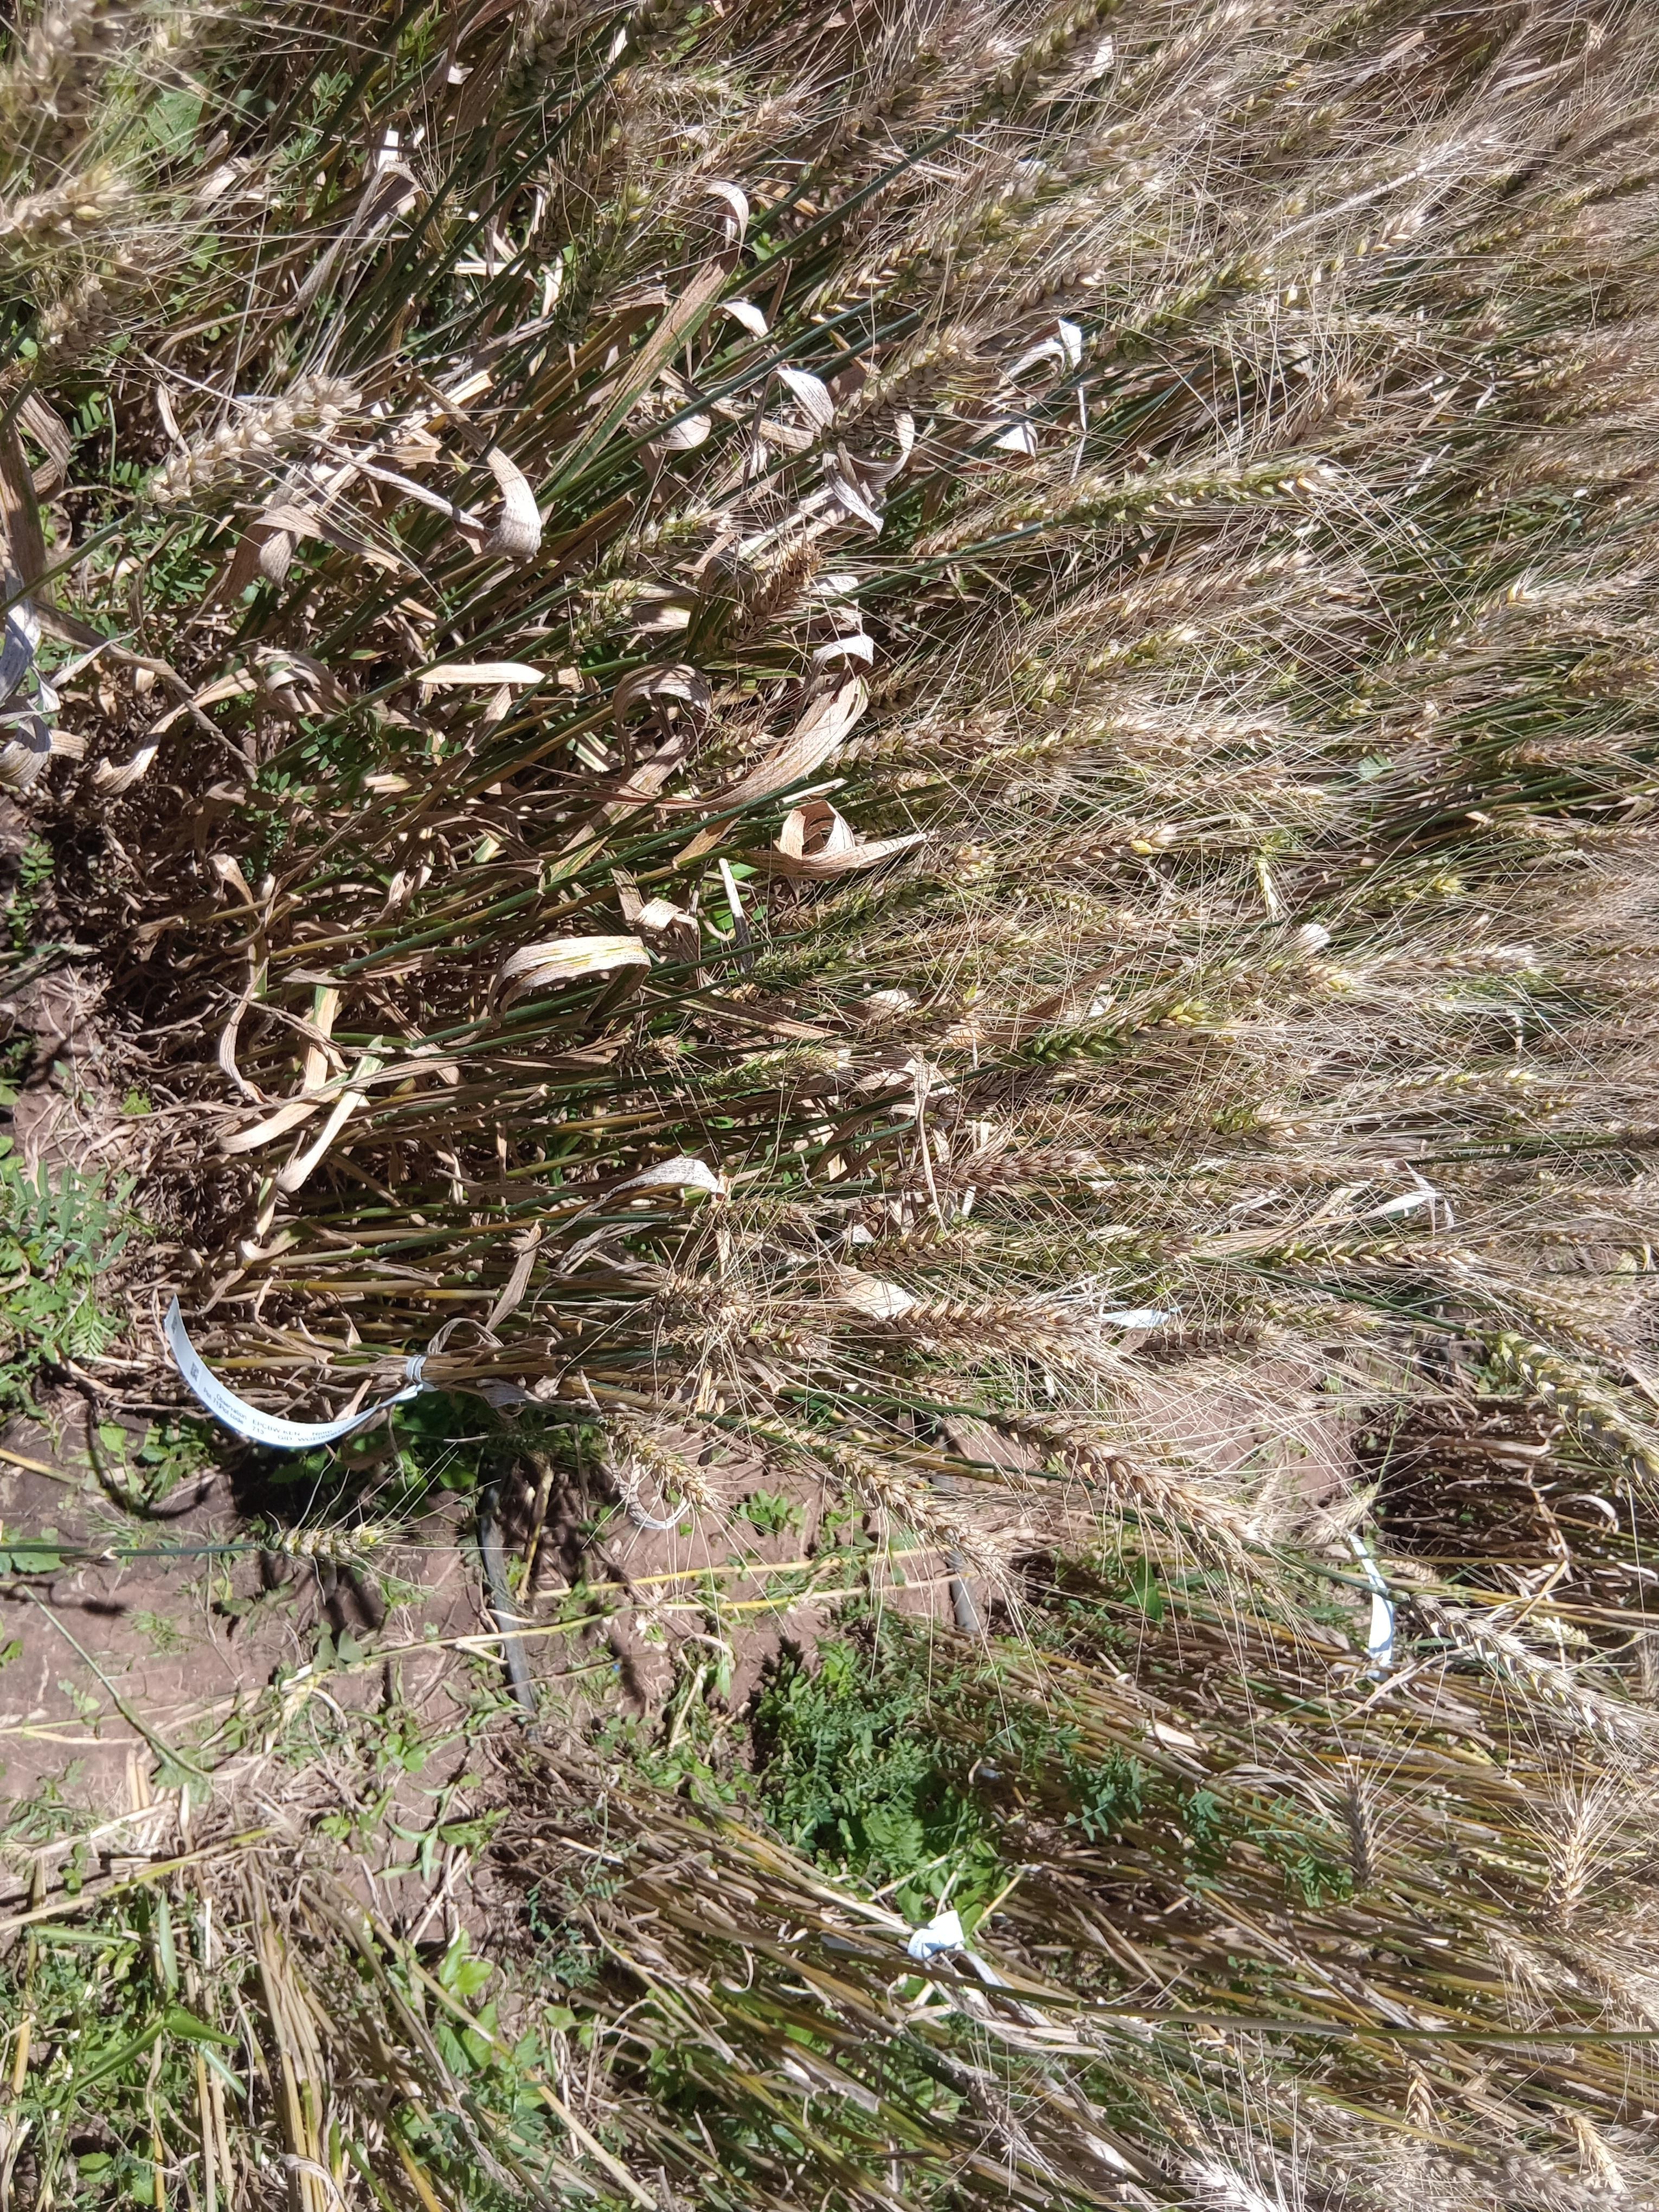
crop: wheat
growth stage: maturity
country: Kenya
